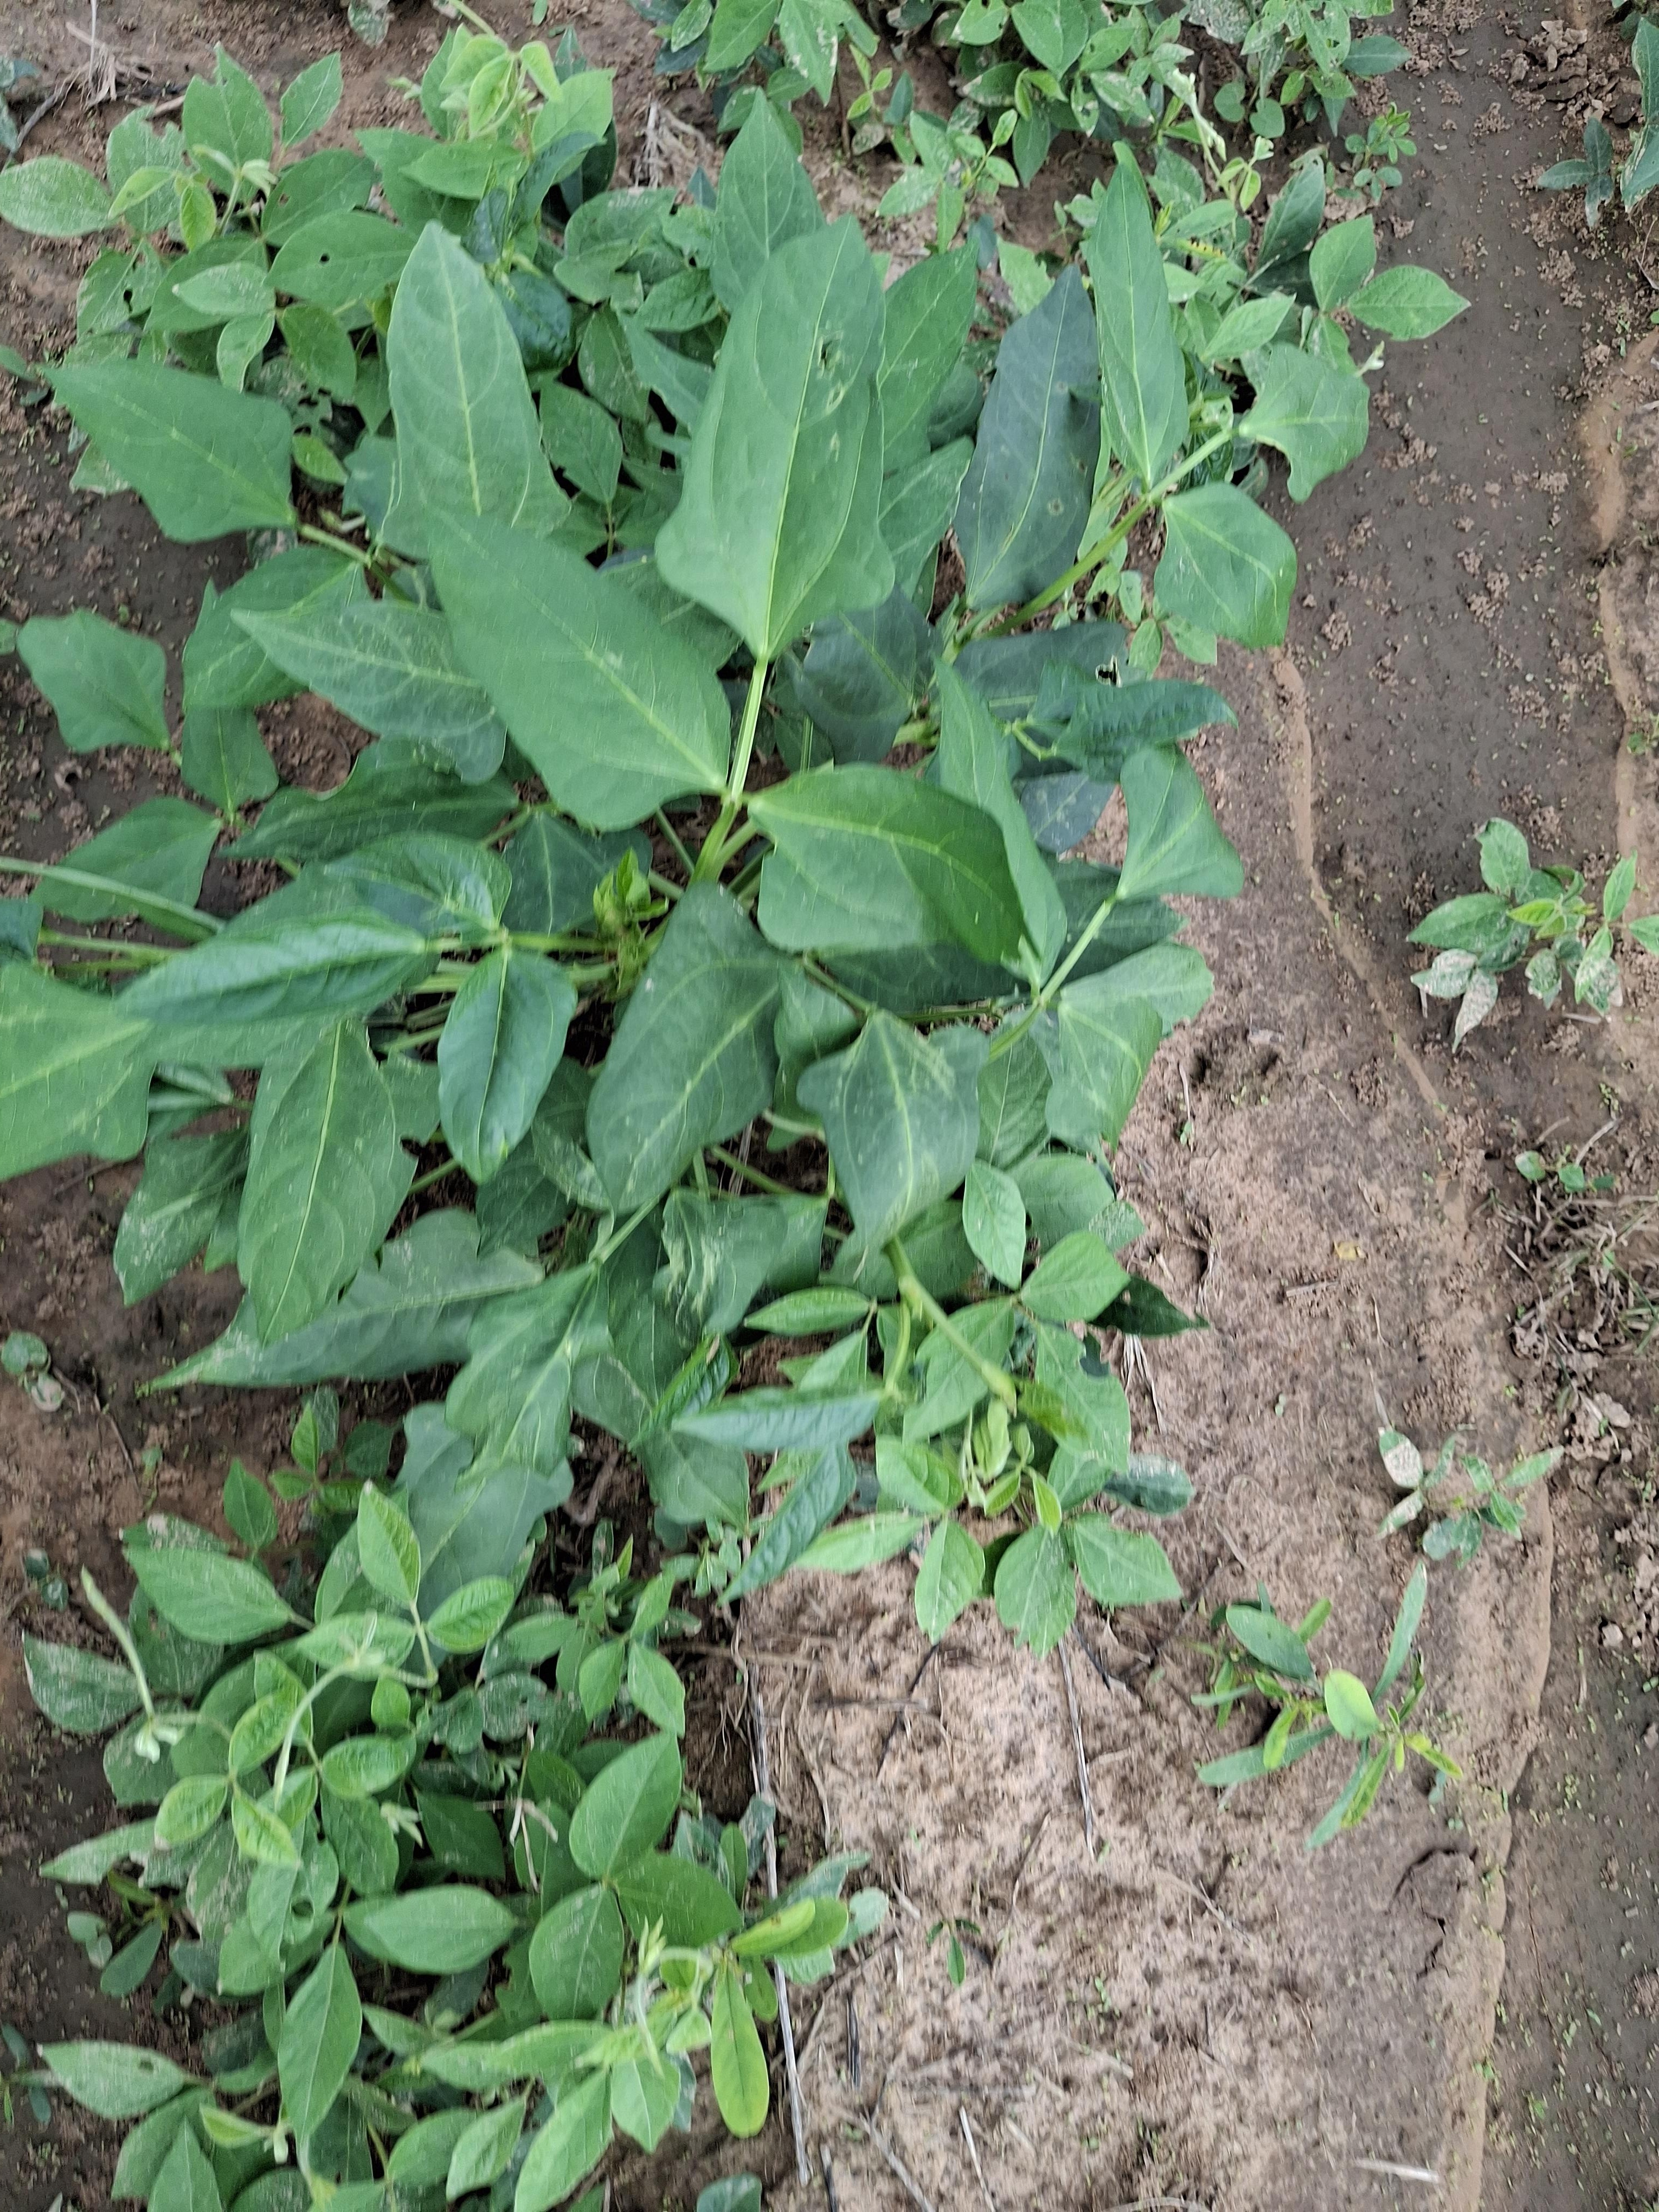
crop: cowpea
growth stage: vegetative
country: Nigeria
